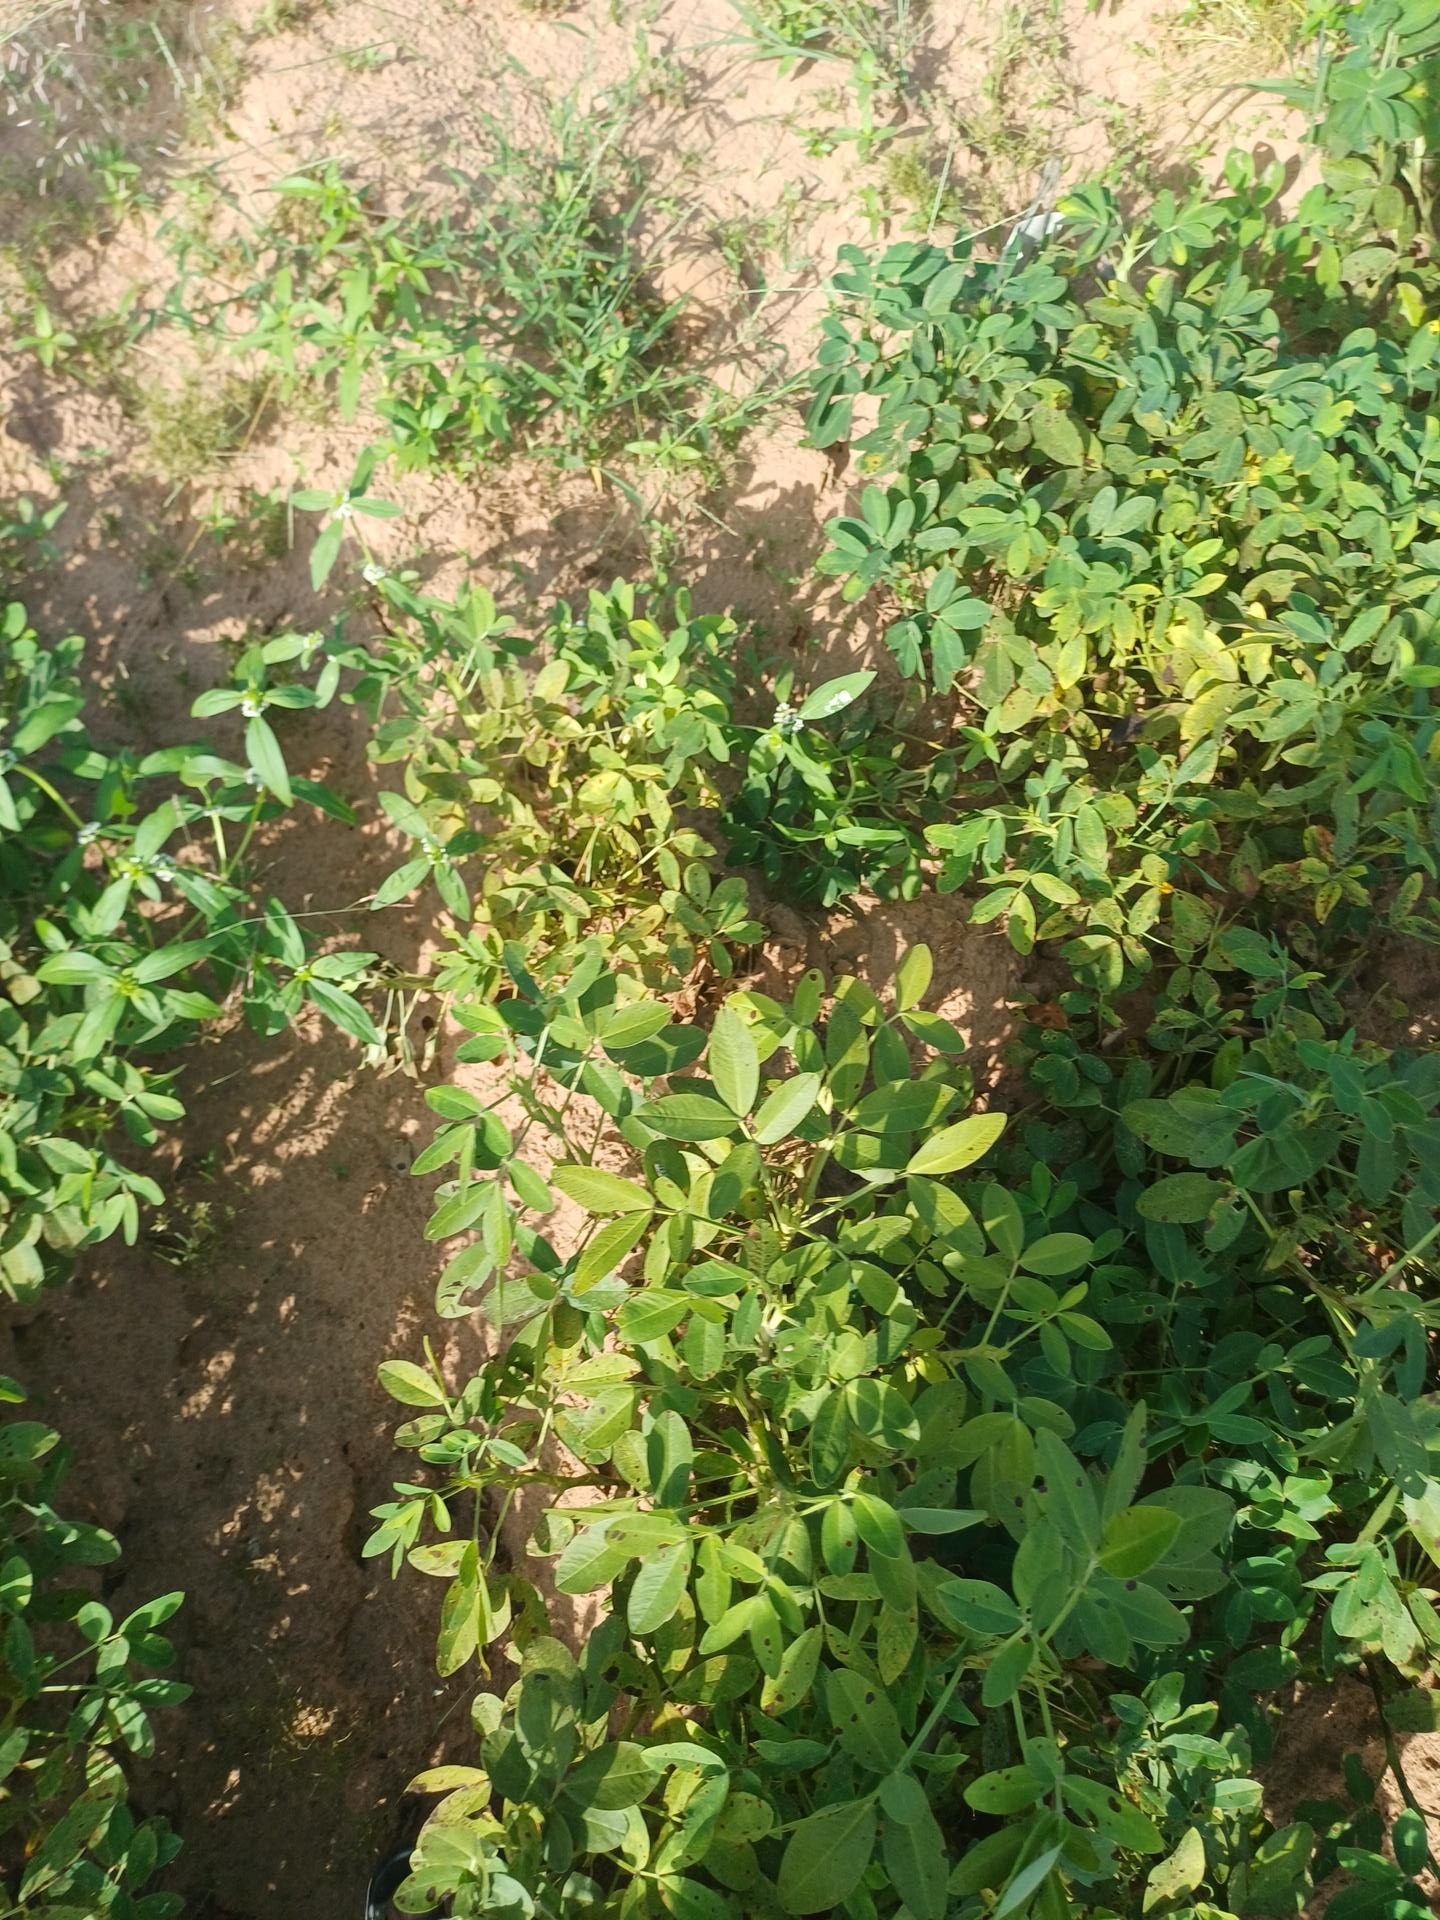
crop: groundnut
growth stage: flowering
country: Senegal
